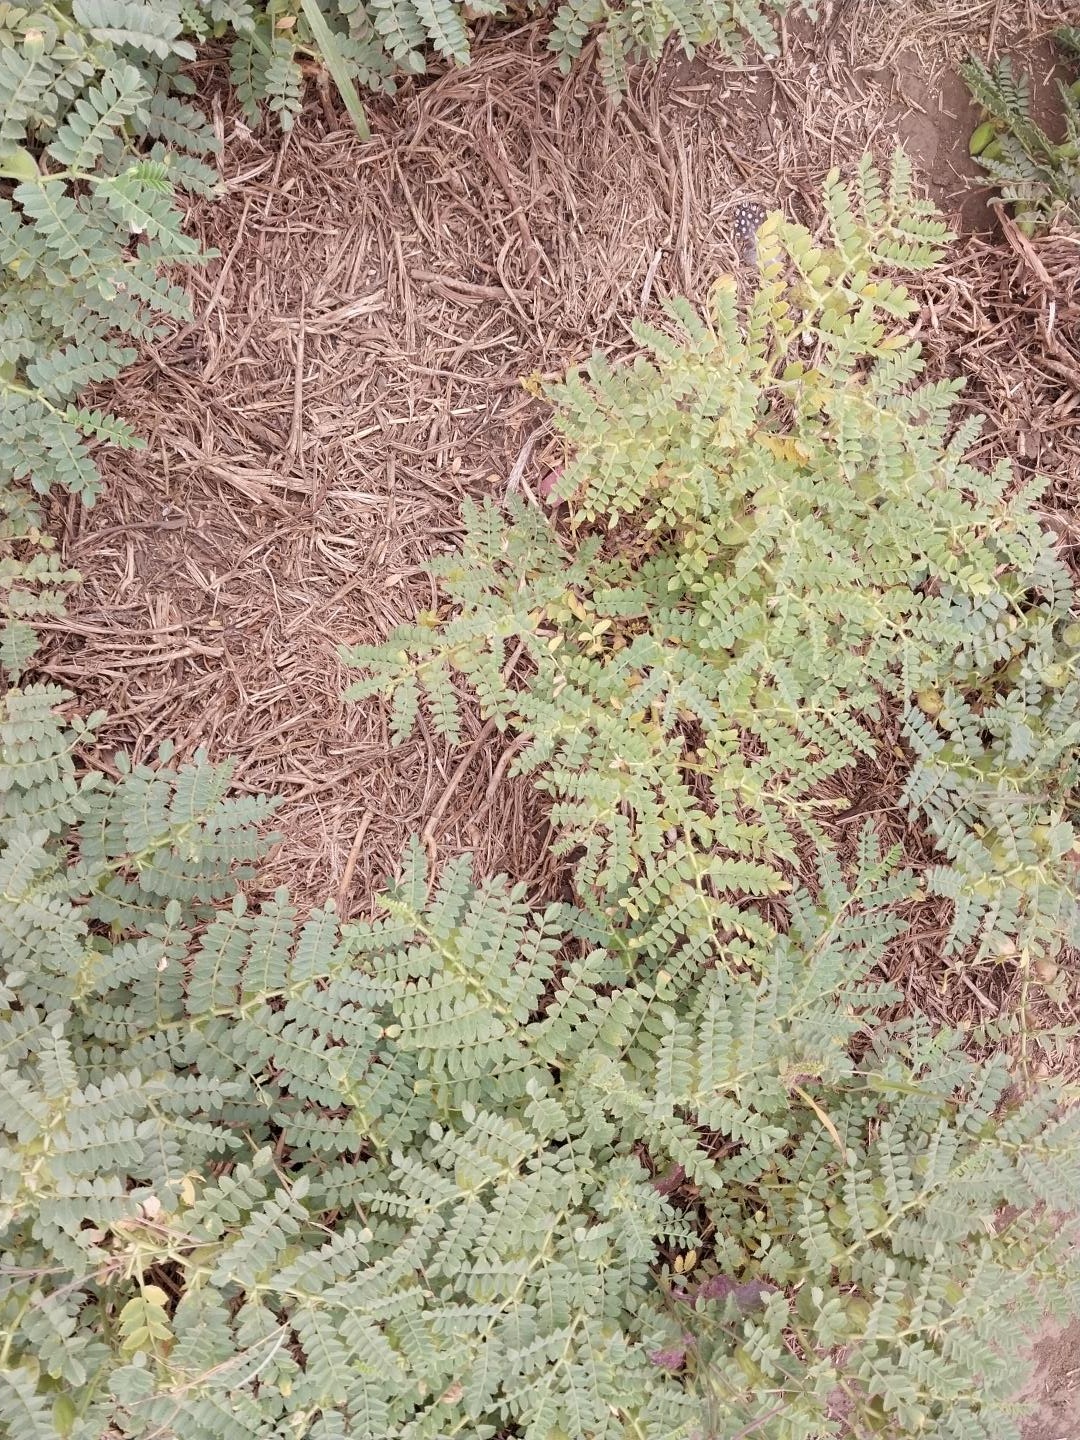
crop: chickpea
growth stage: development pod
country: Tanzania
